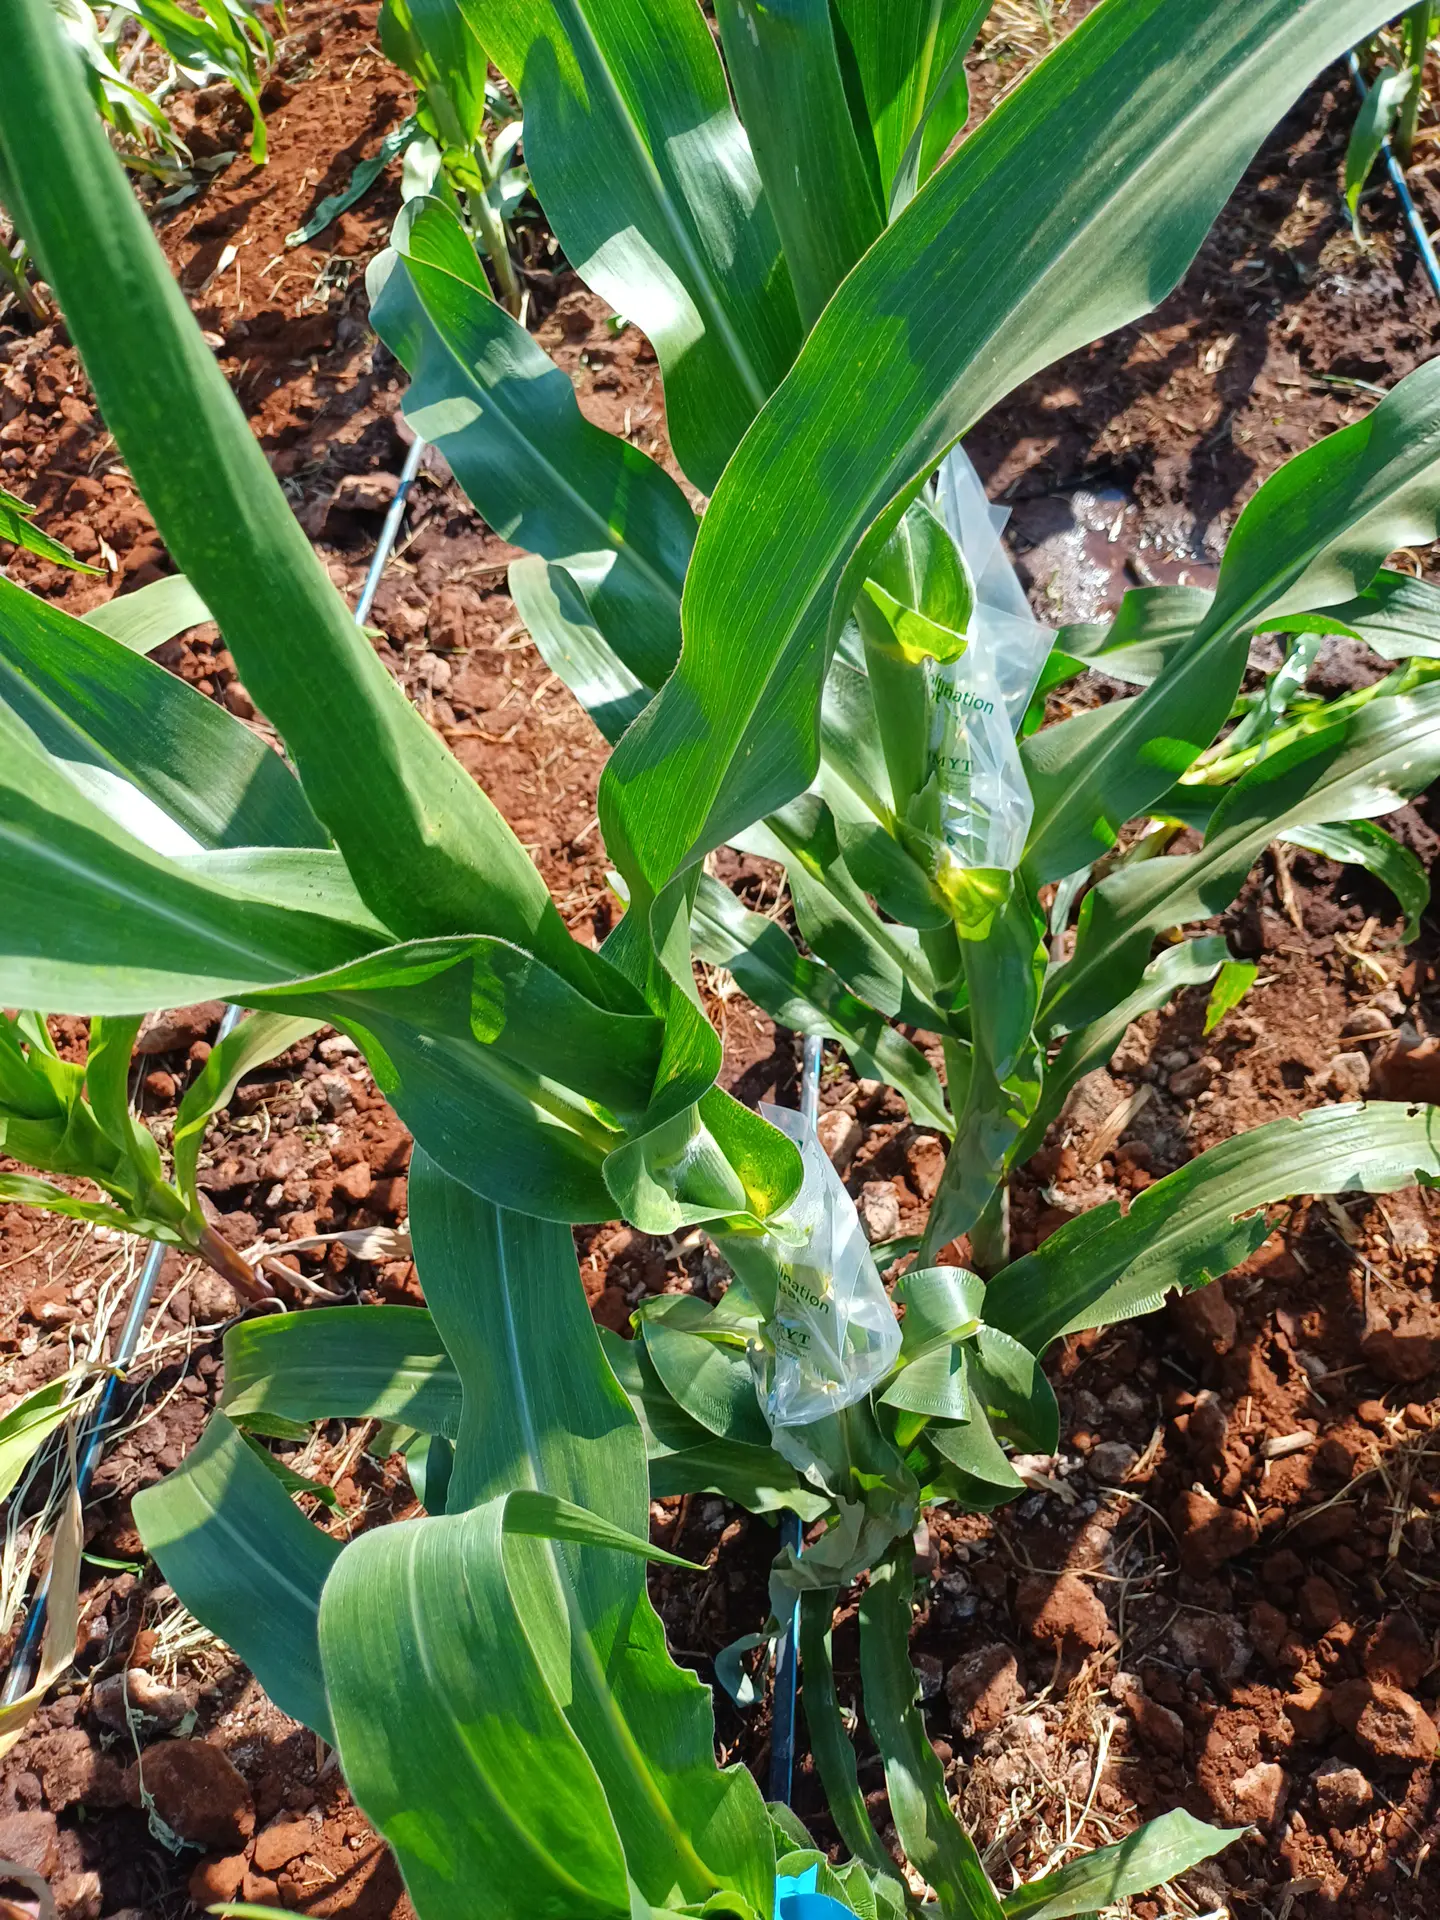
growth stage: vegetative
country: Kenya
